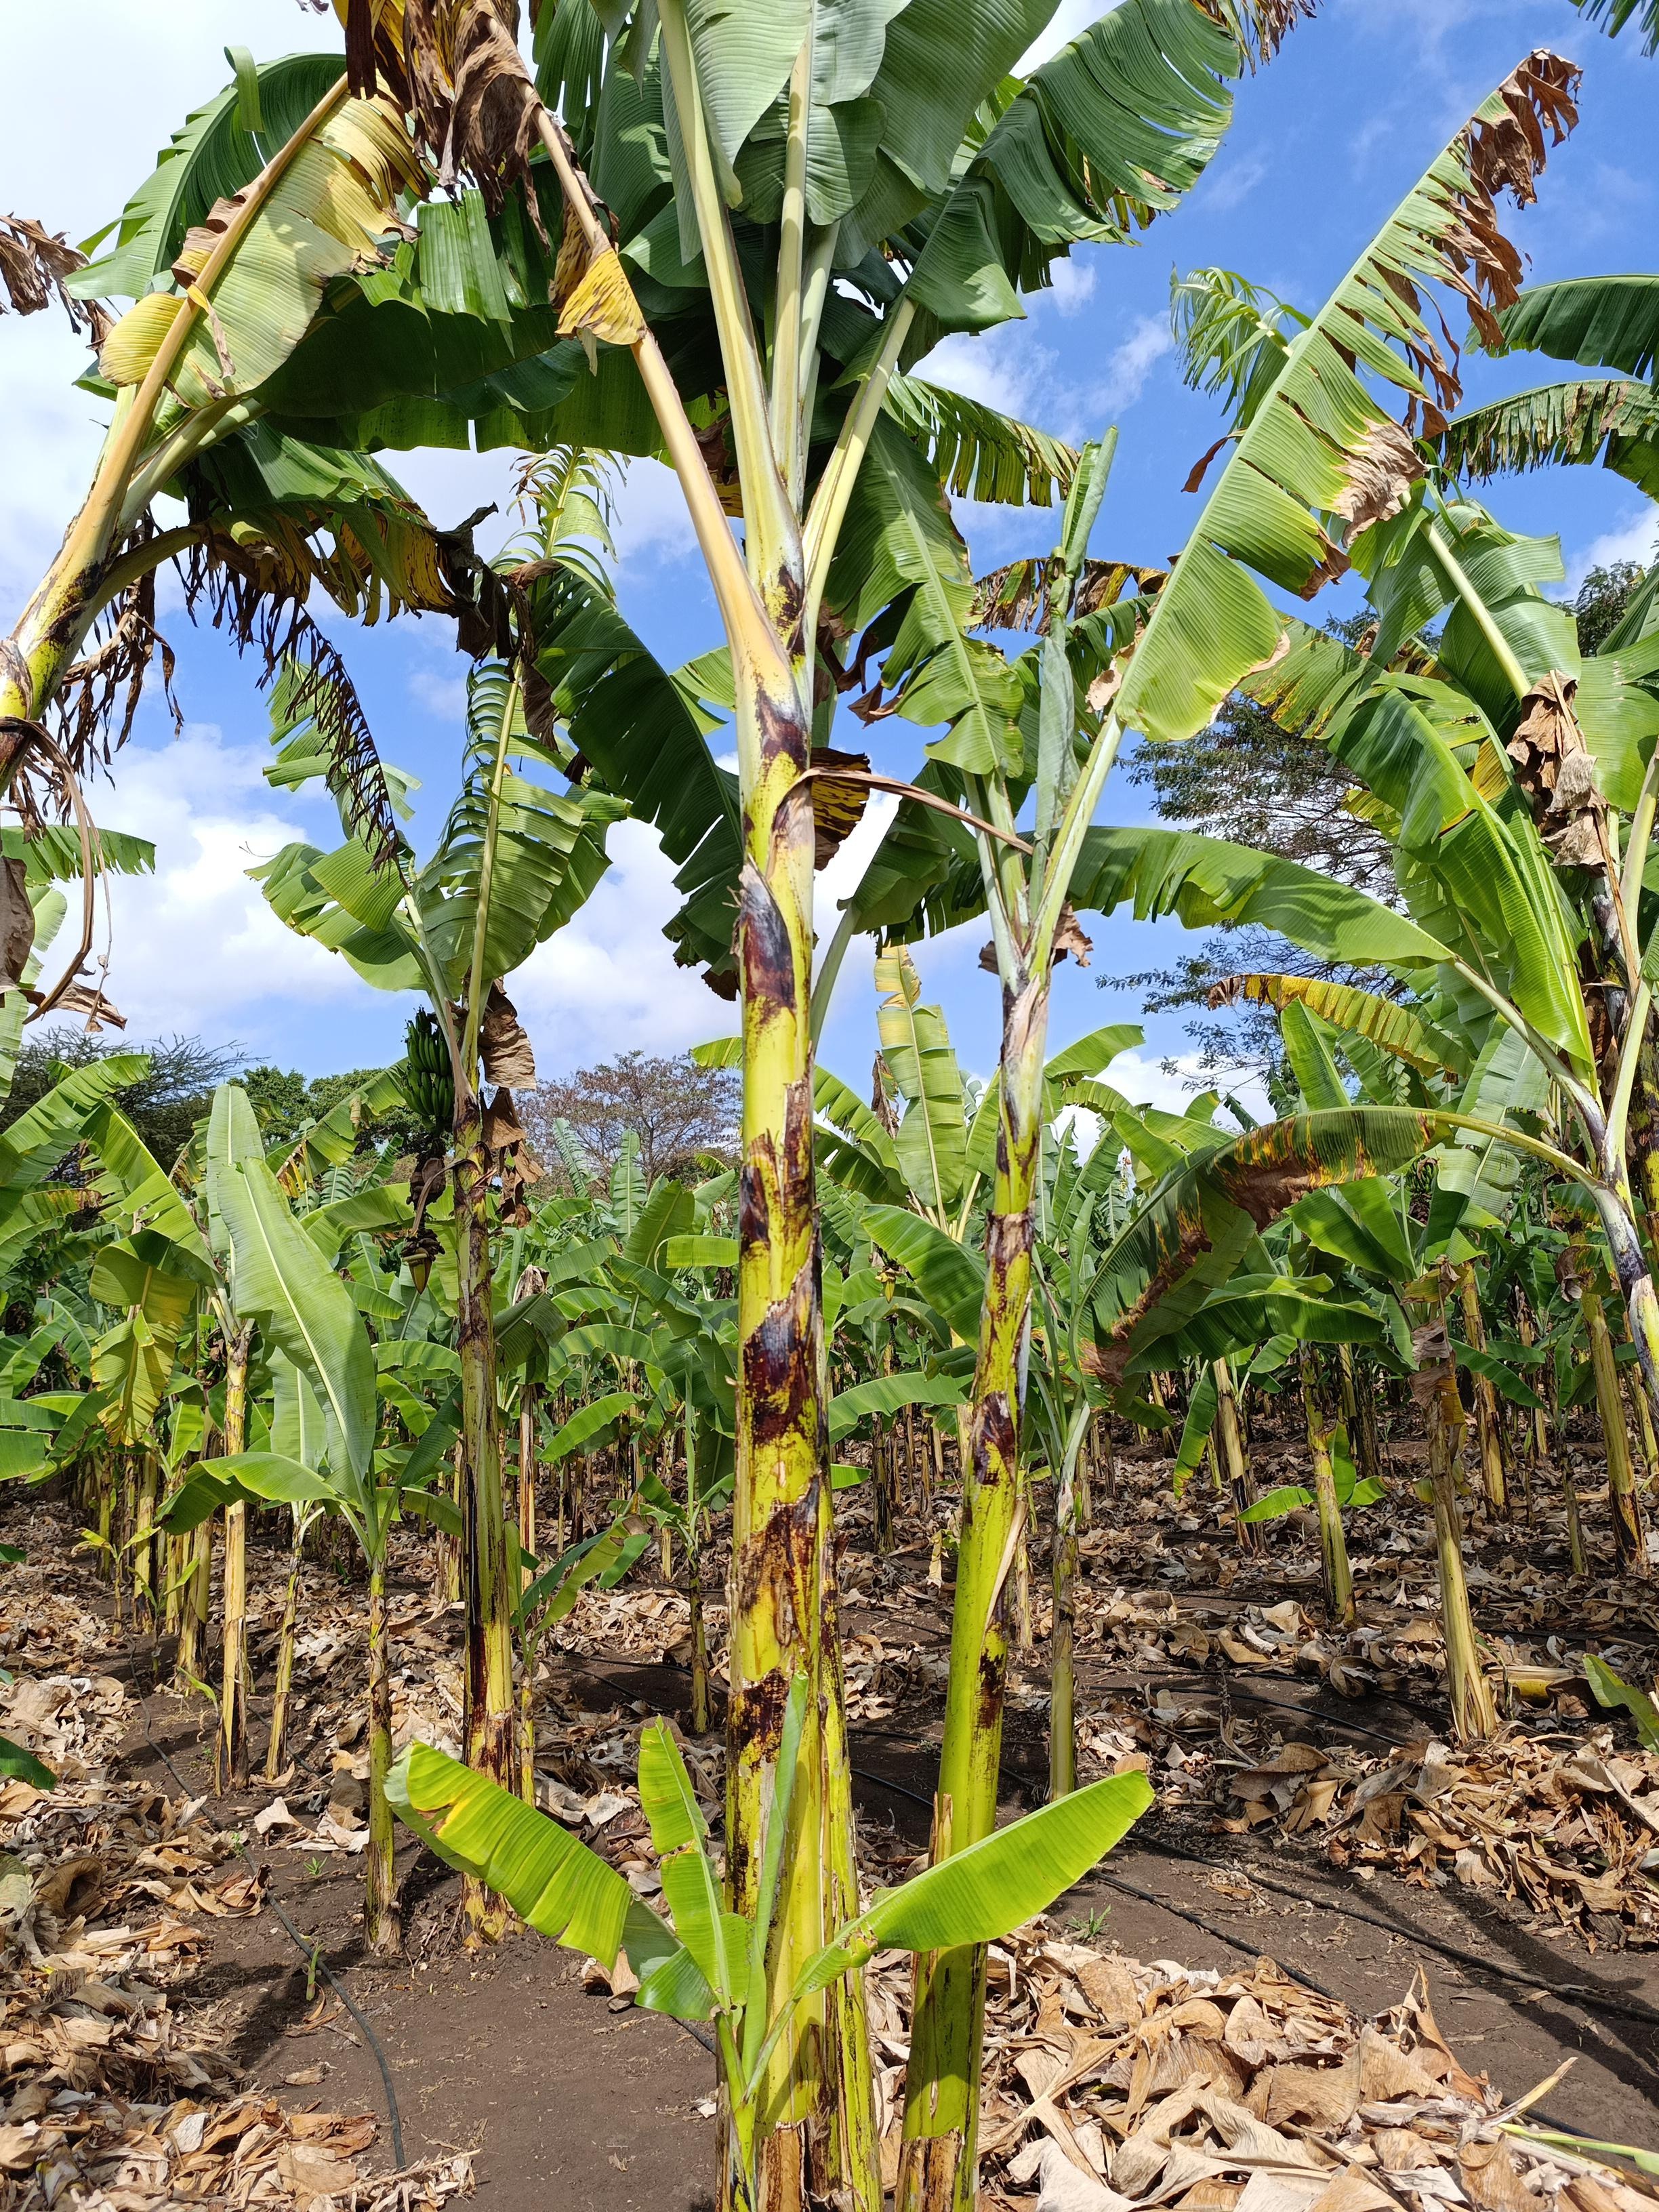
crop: banana
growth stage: vegetative
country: Tanzania
